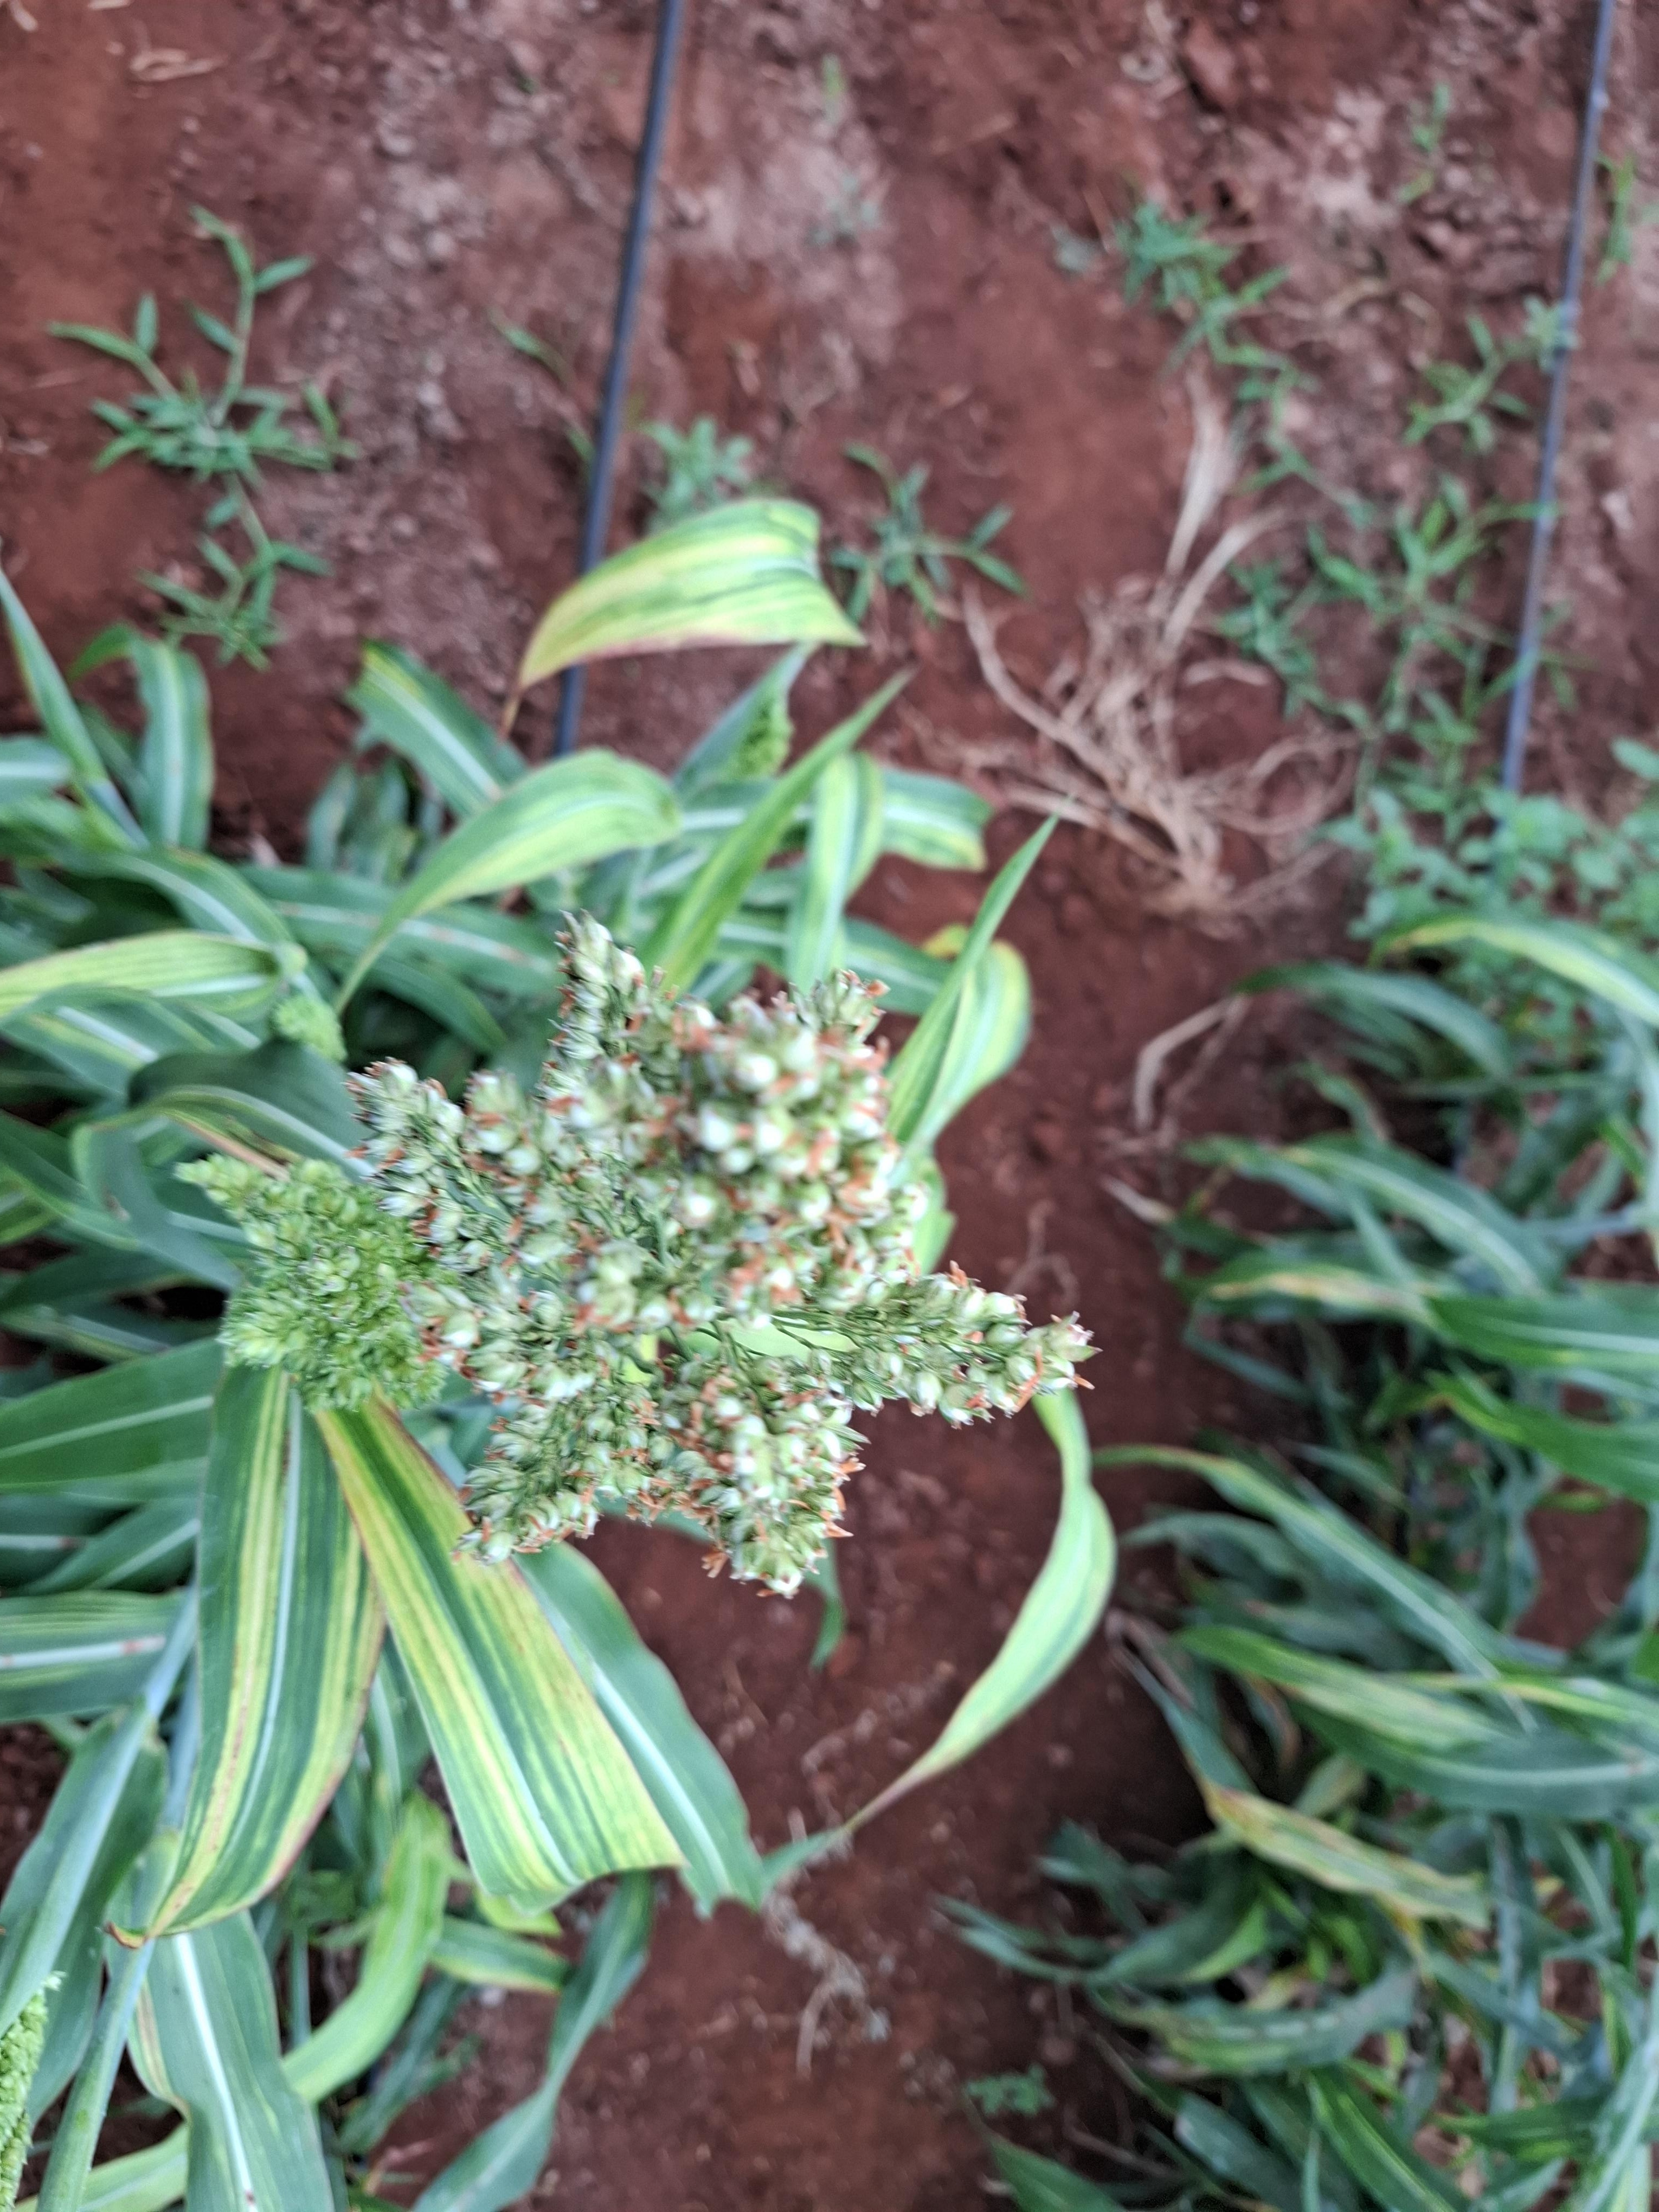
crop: sorghum
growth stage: flowering
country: Kenya
